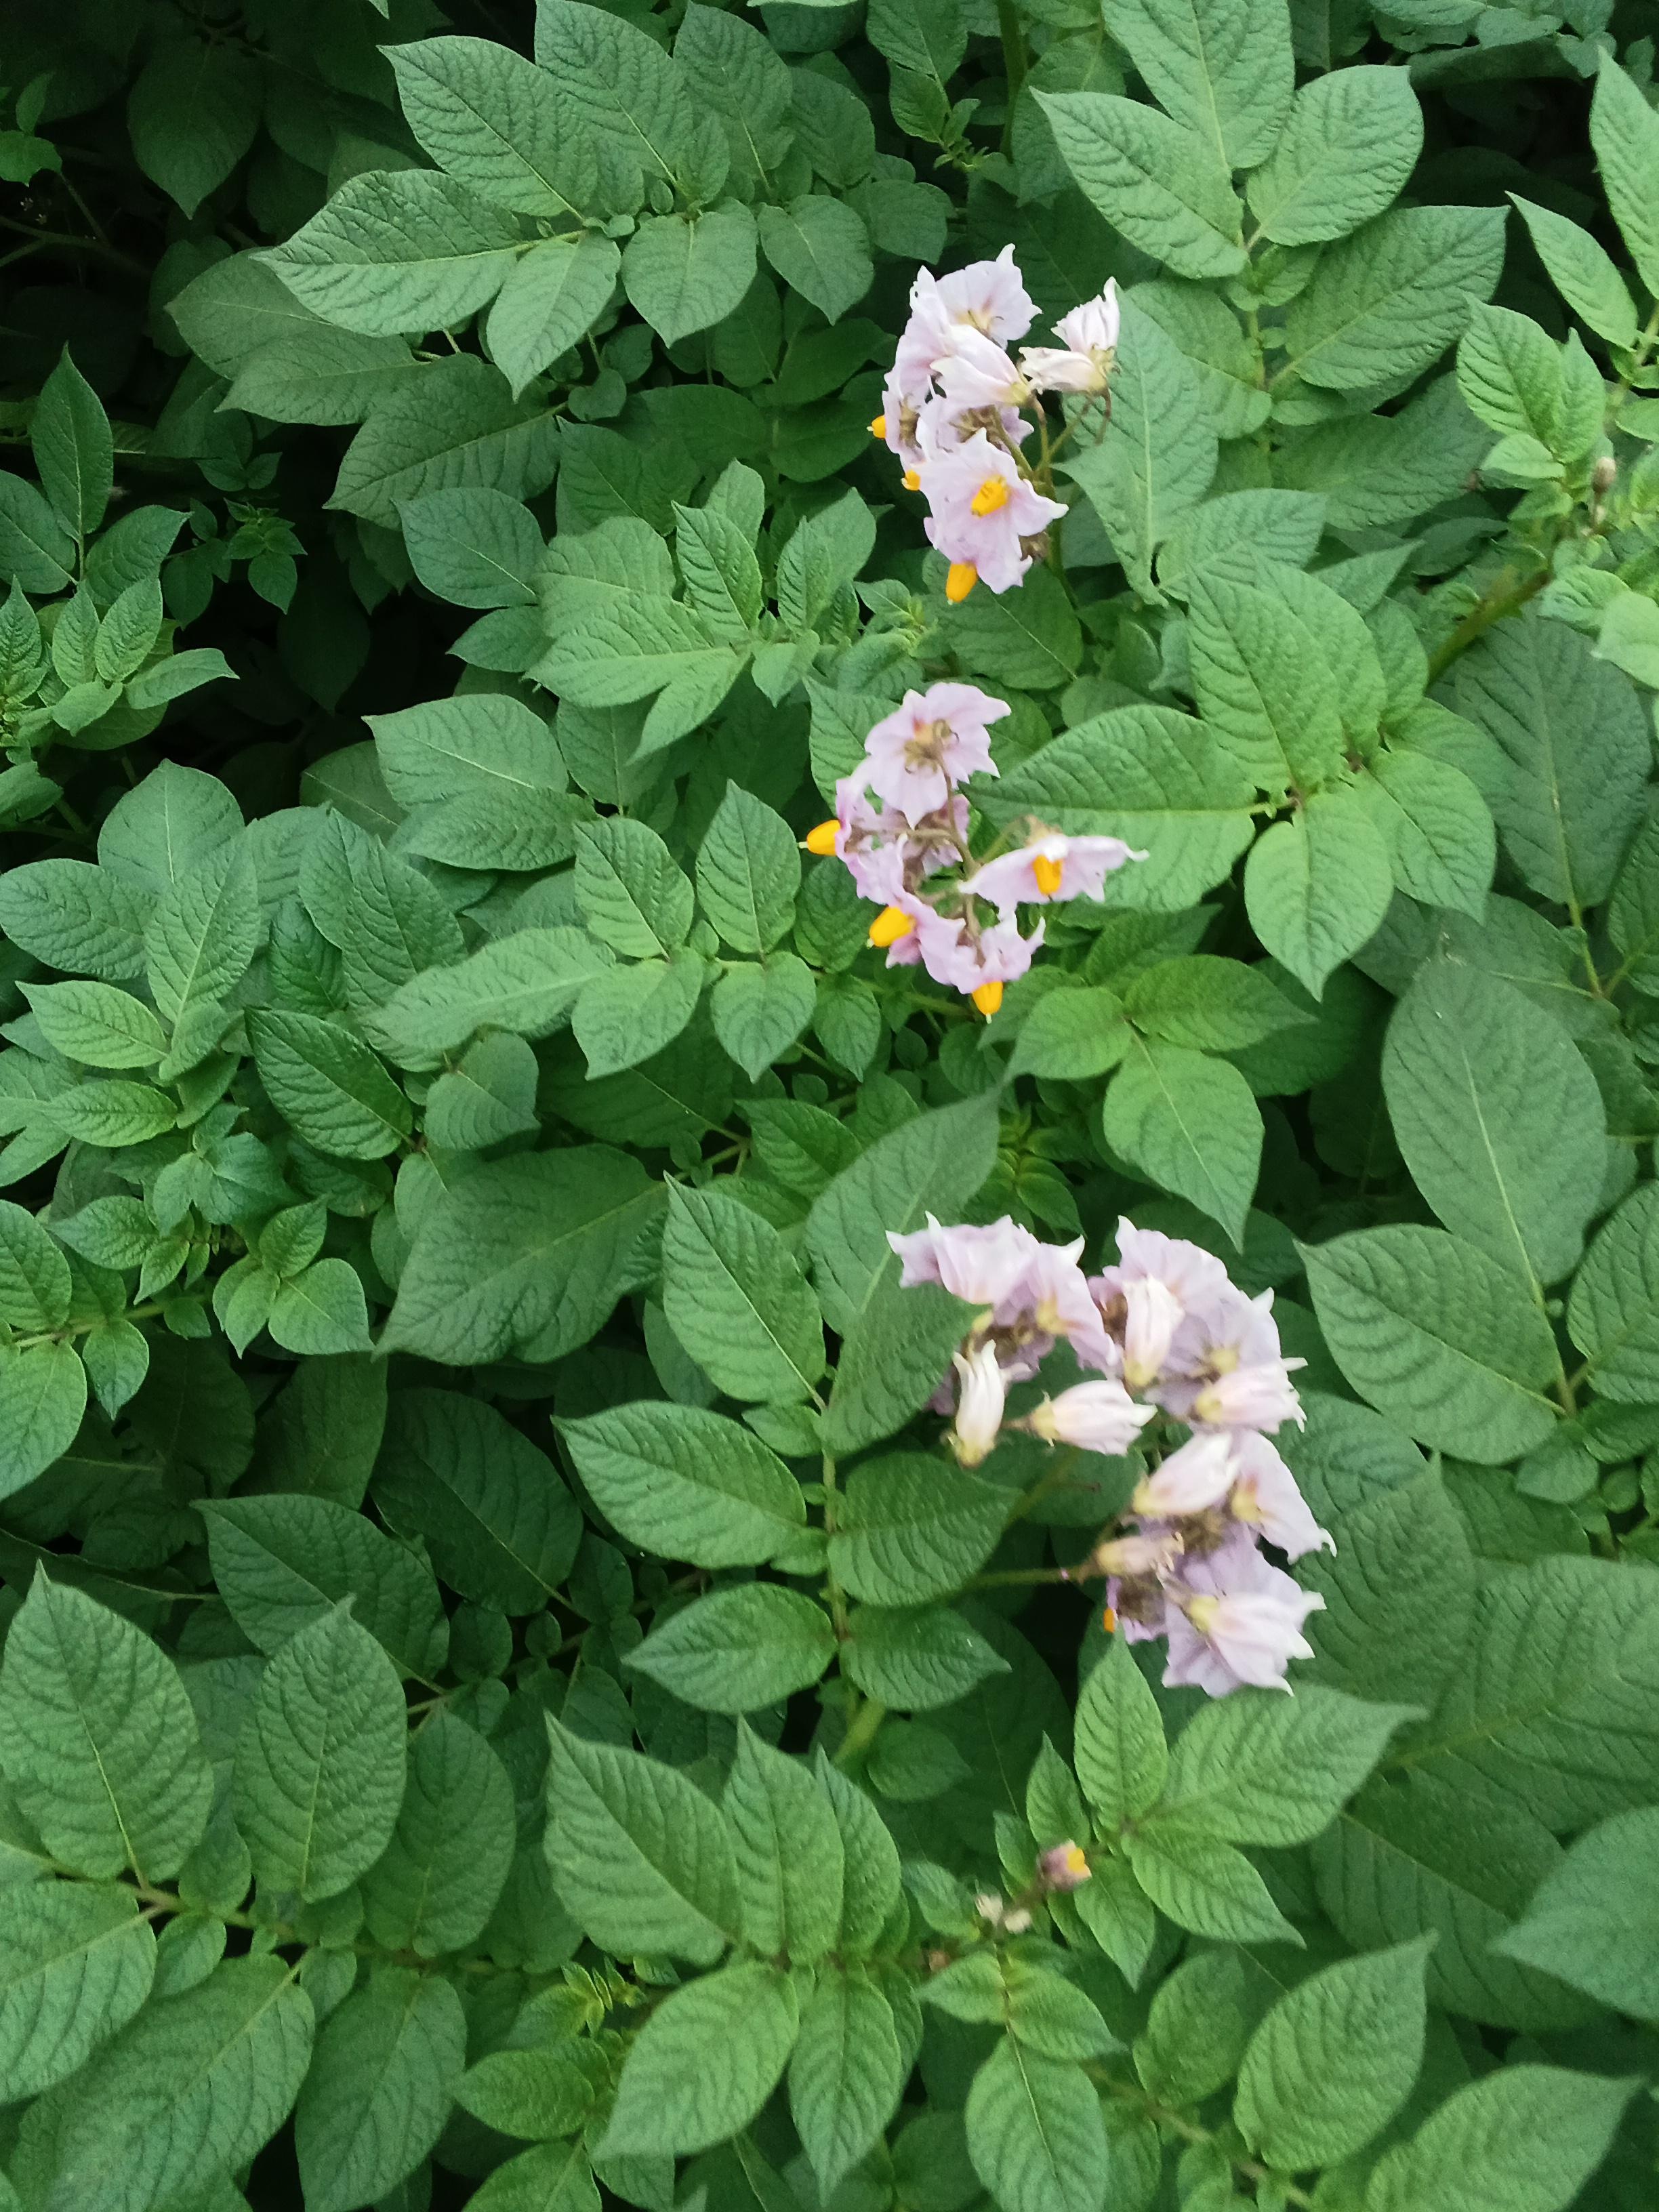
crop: potato
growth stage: flowering
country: Kenya
